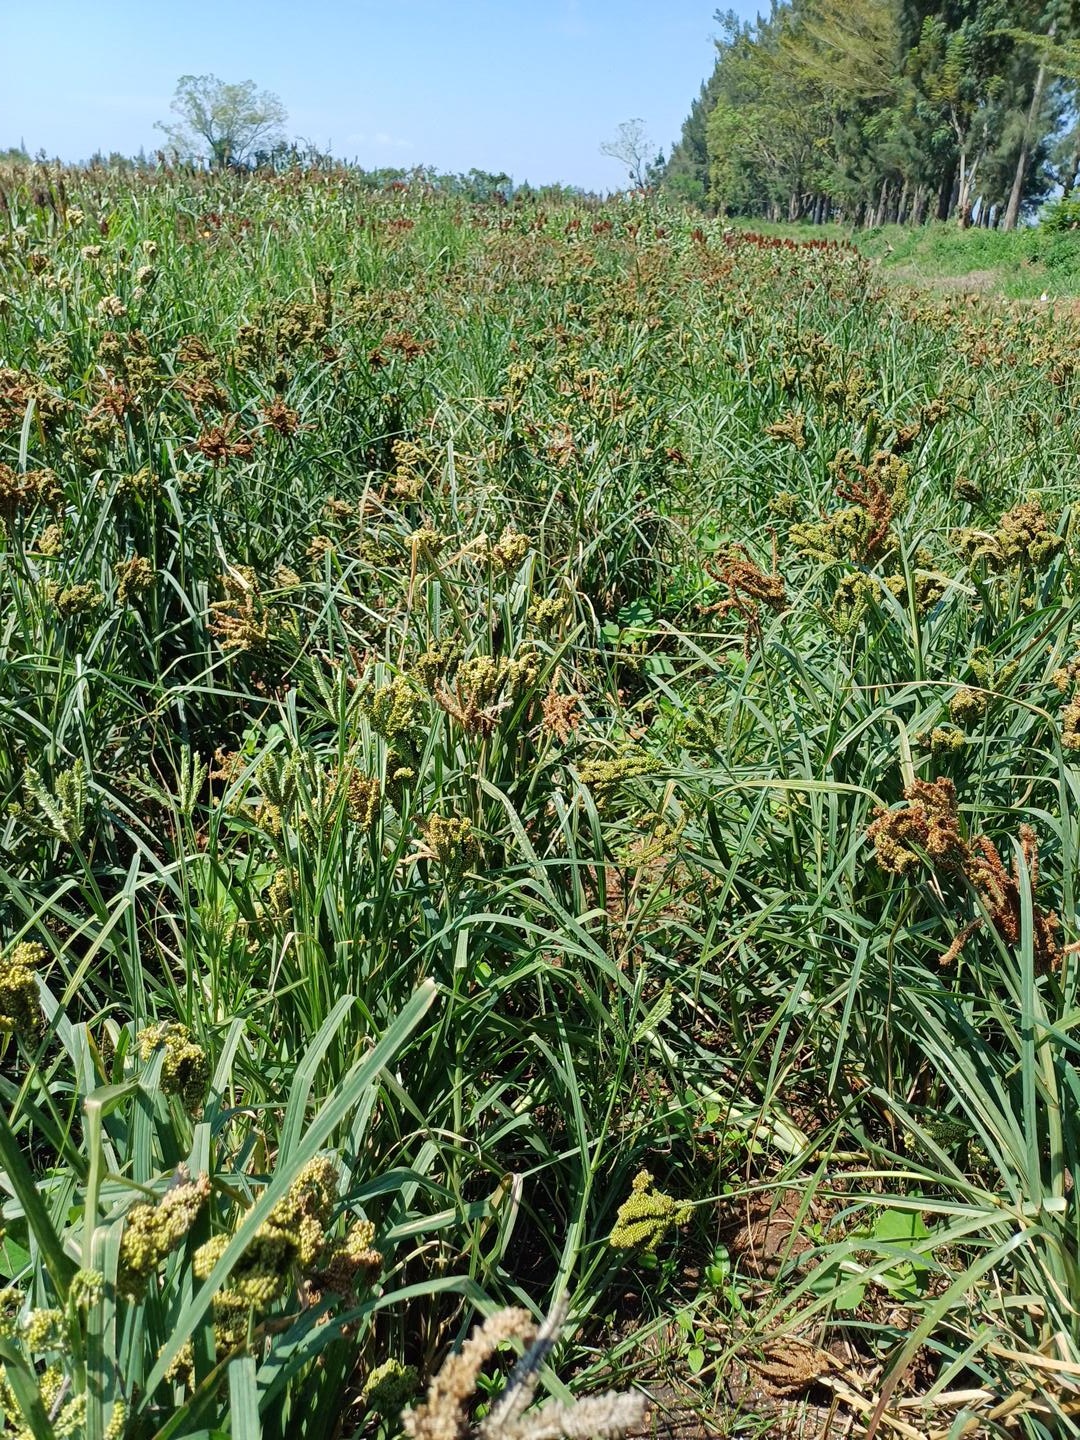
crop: finger millet
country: Kenya
